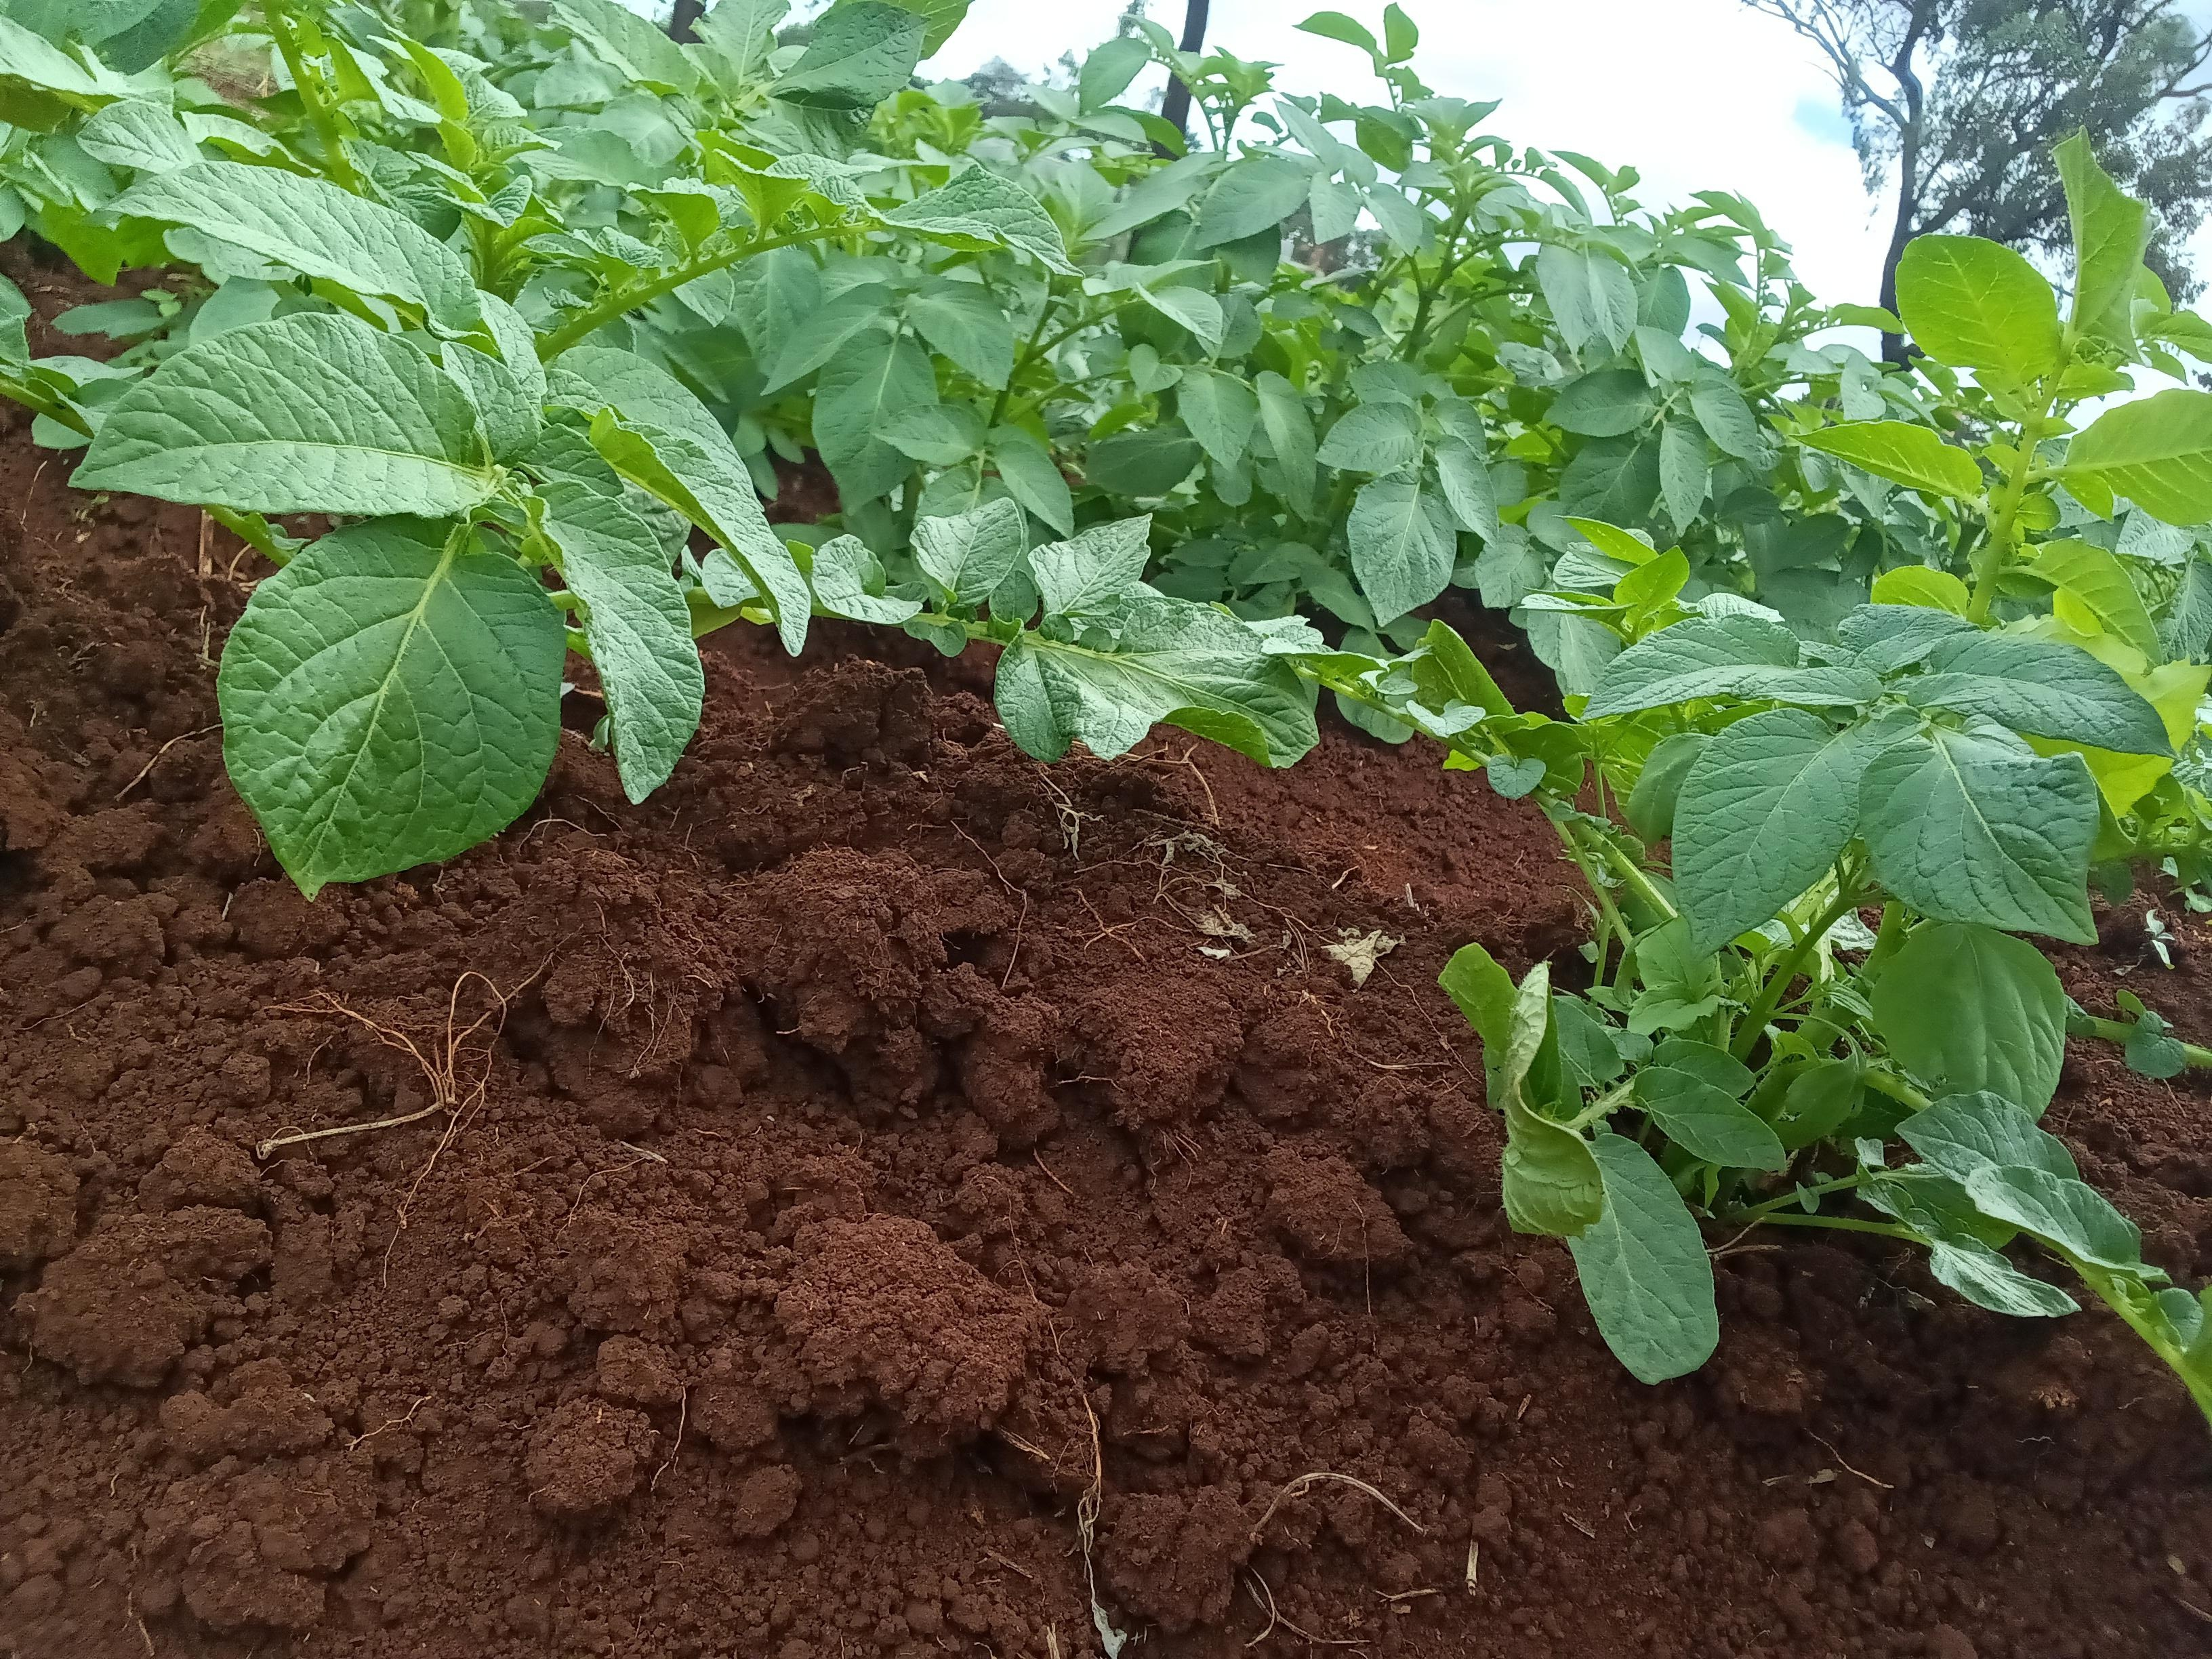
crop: potato
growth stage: emergence
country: Kenya
